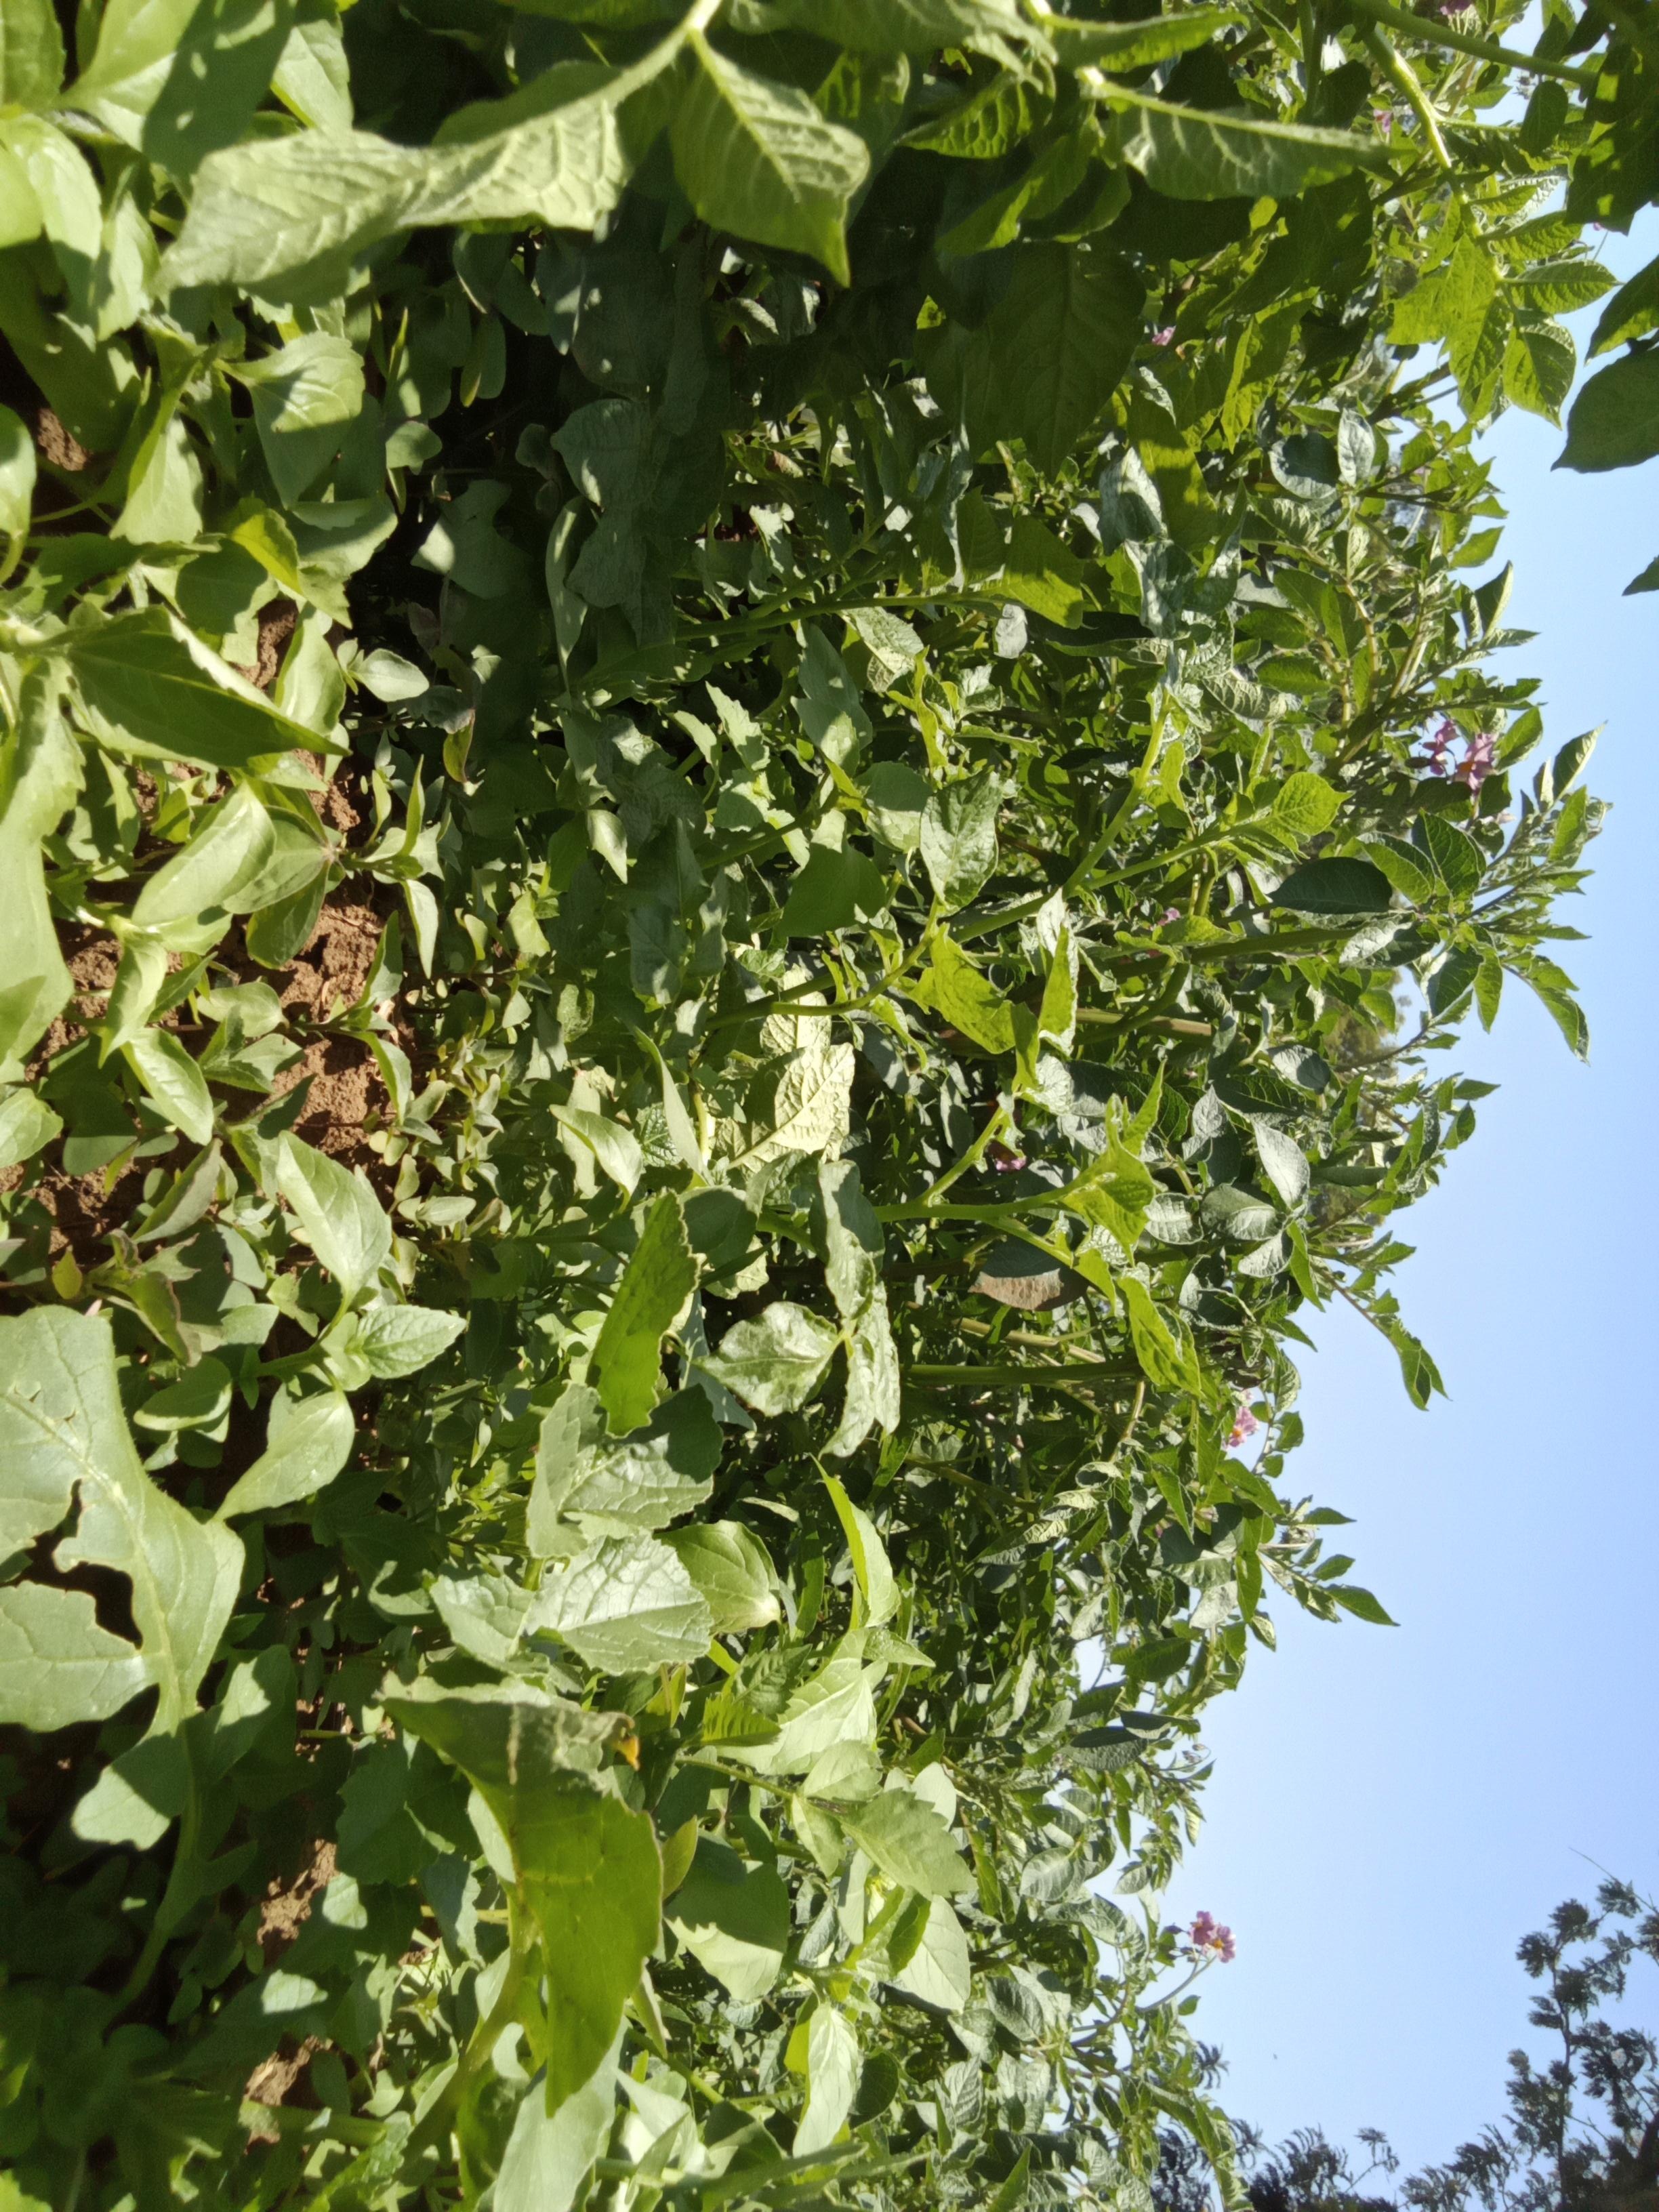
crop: potato
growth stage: vegetative
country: Kenya
